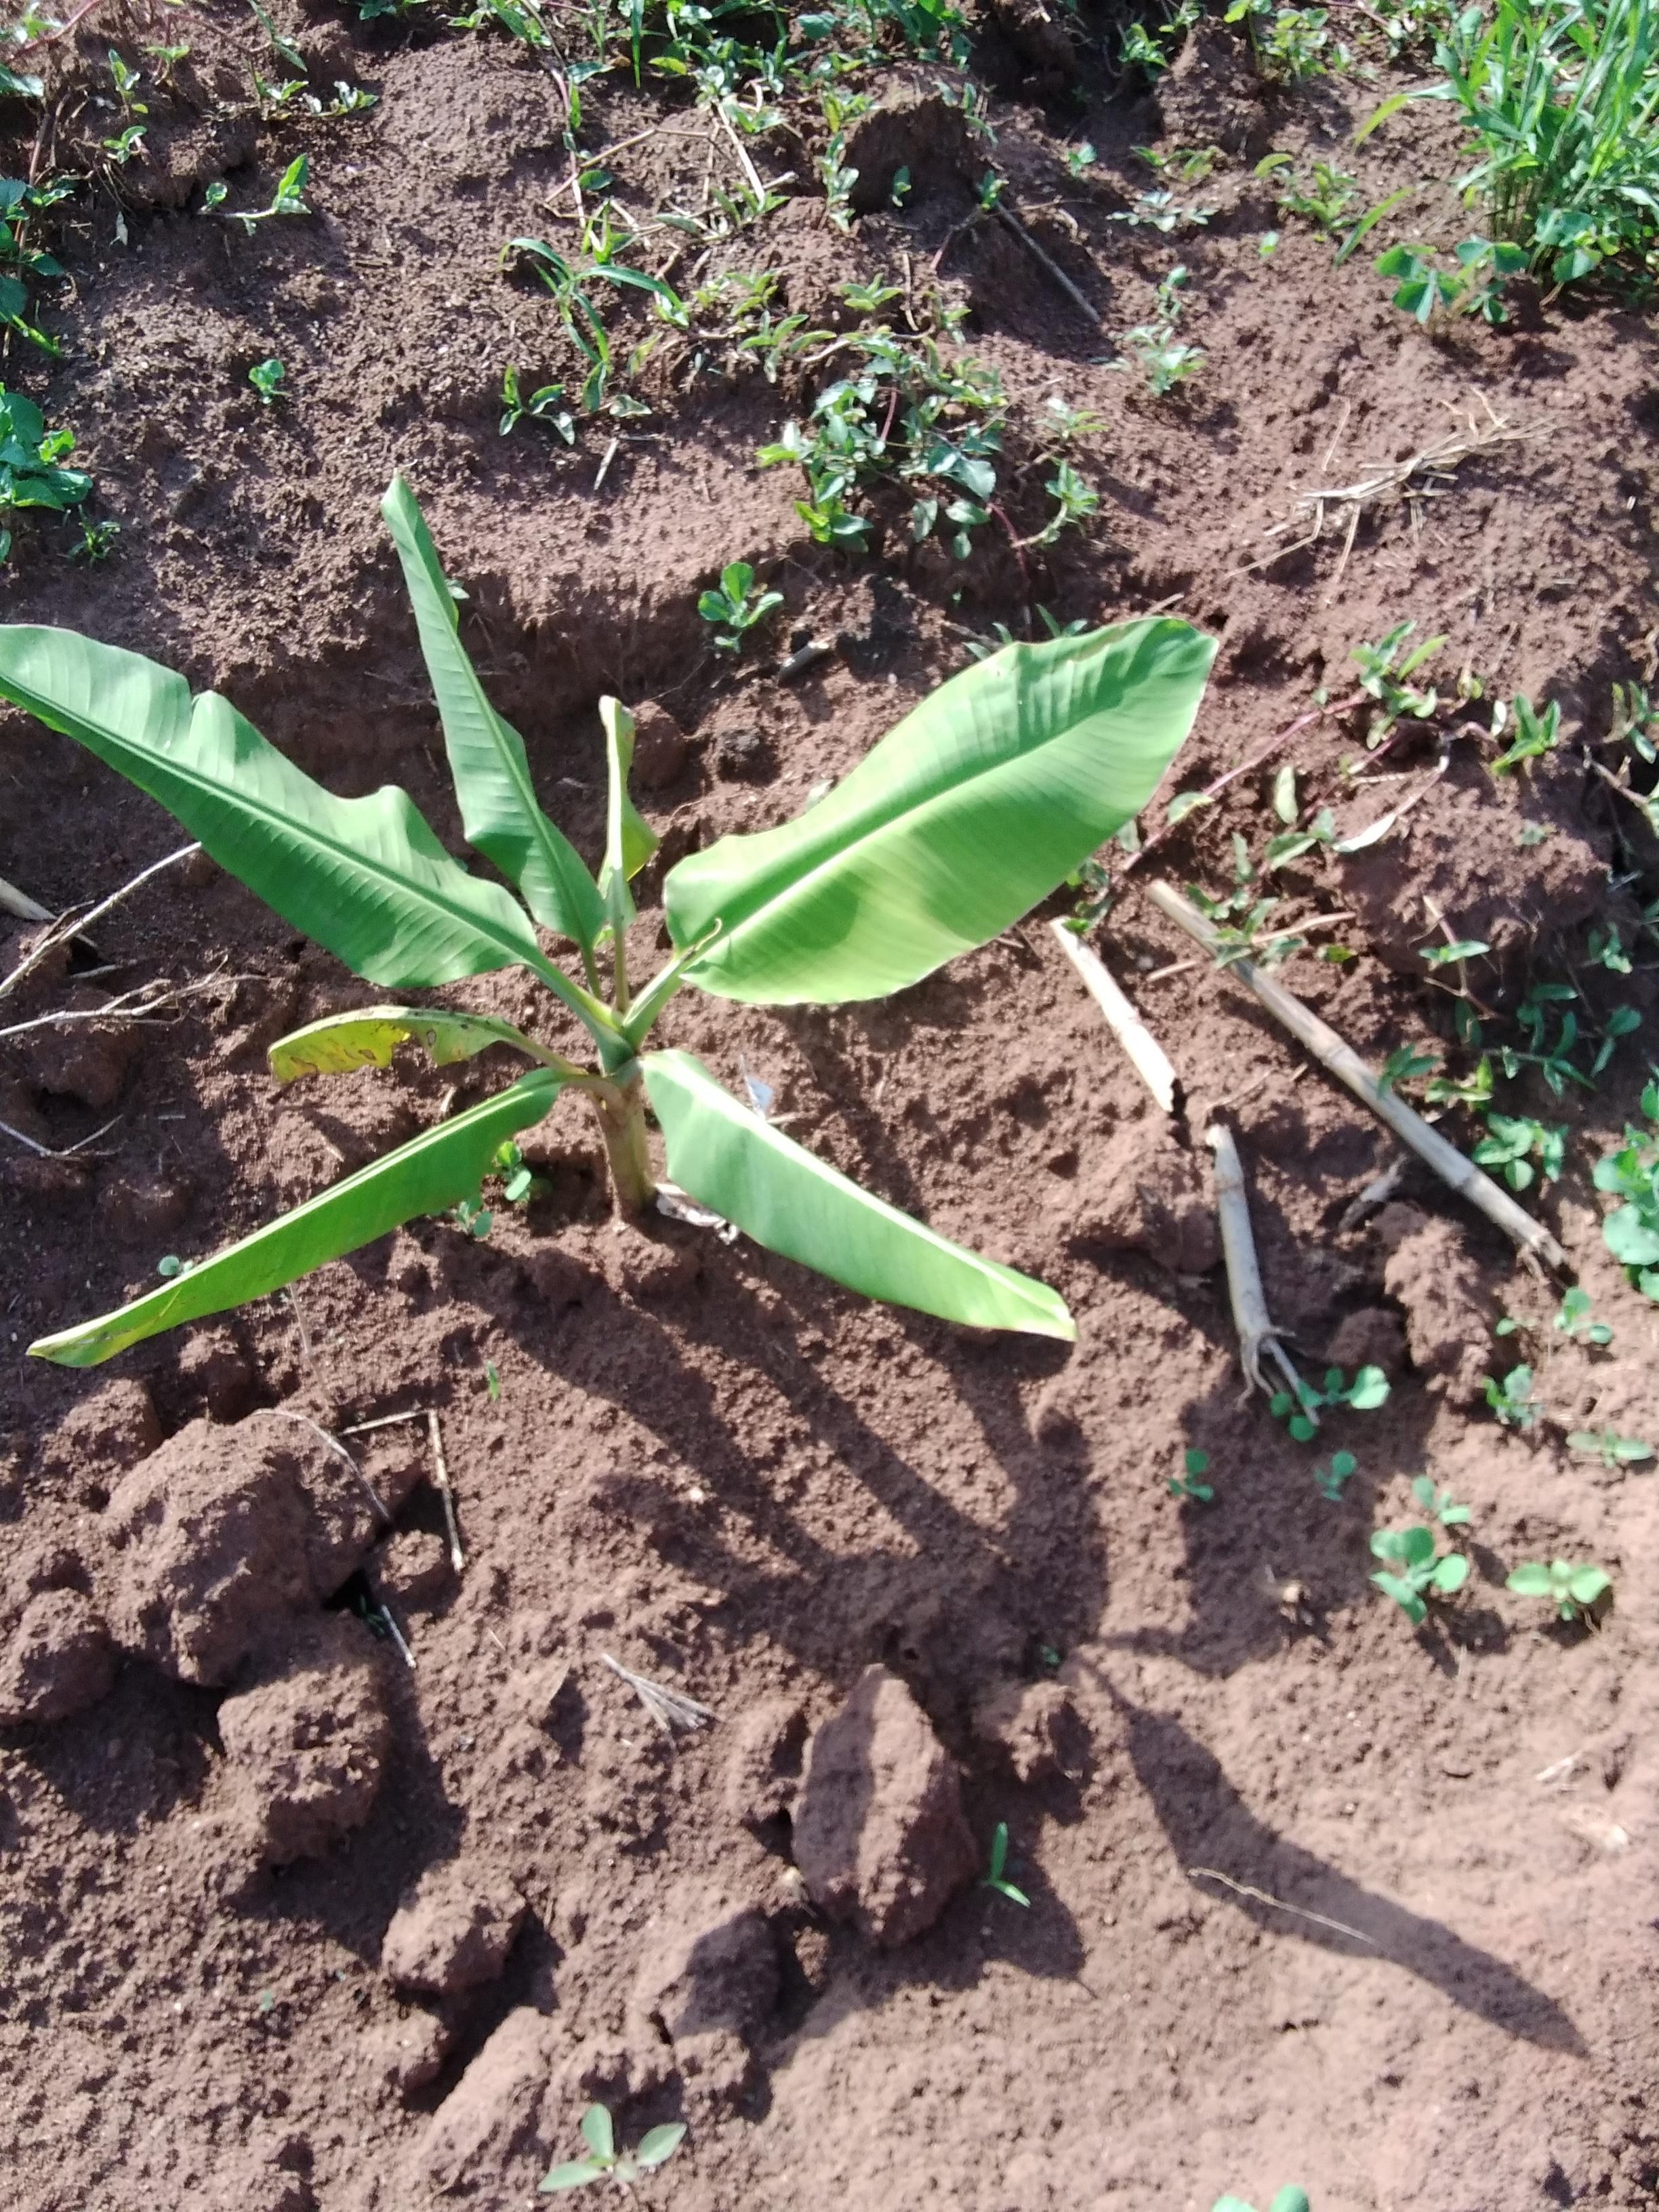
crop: banana
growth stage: vegetative
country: Tanzania
